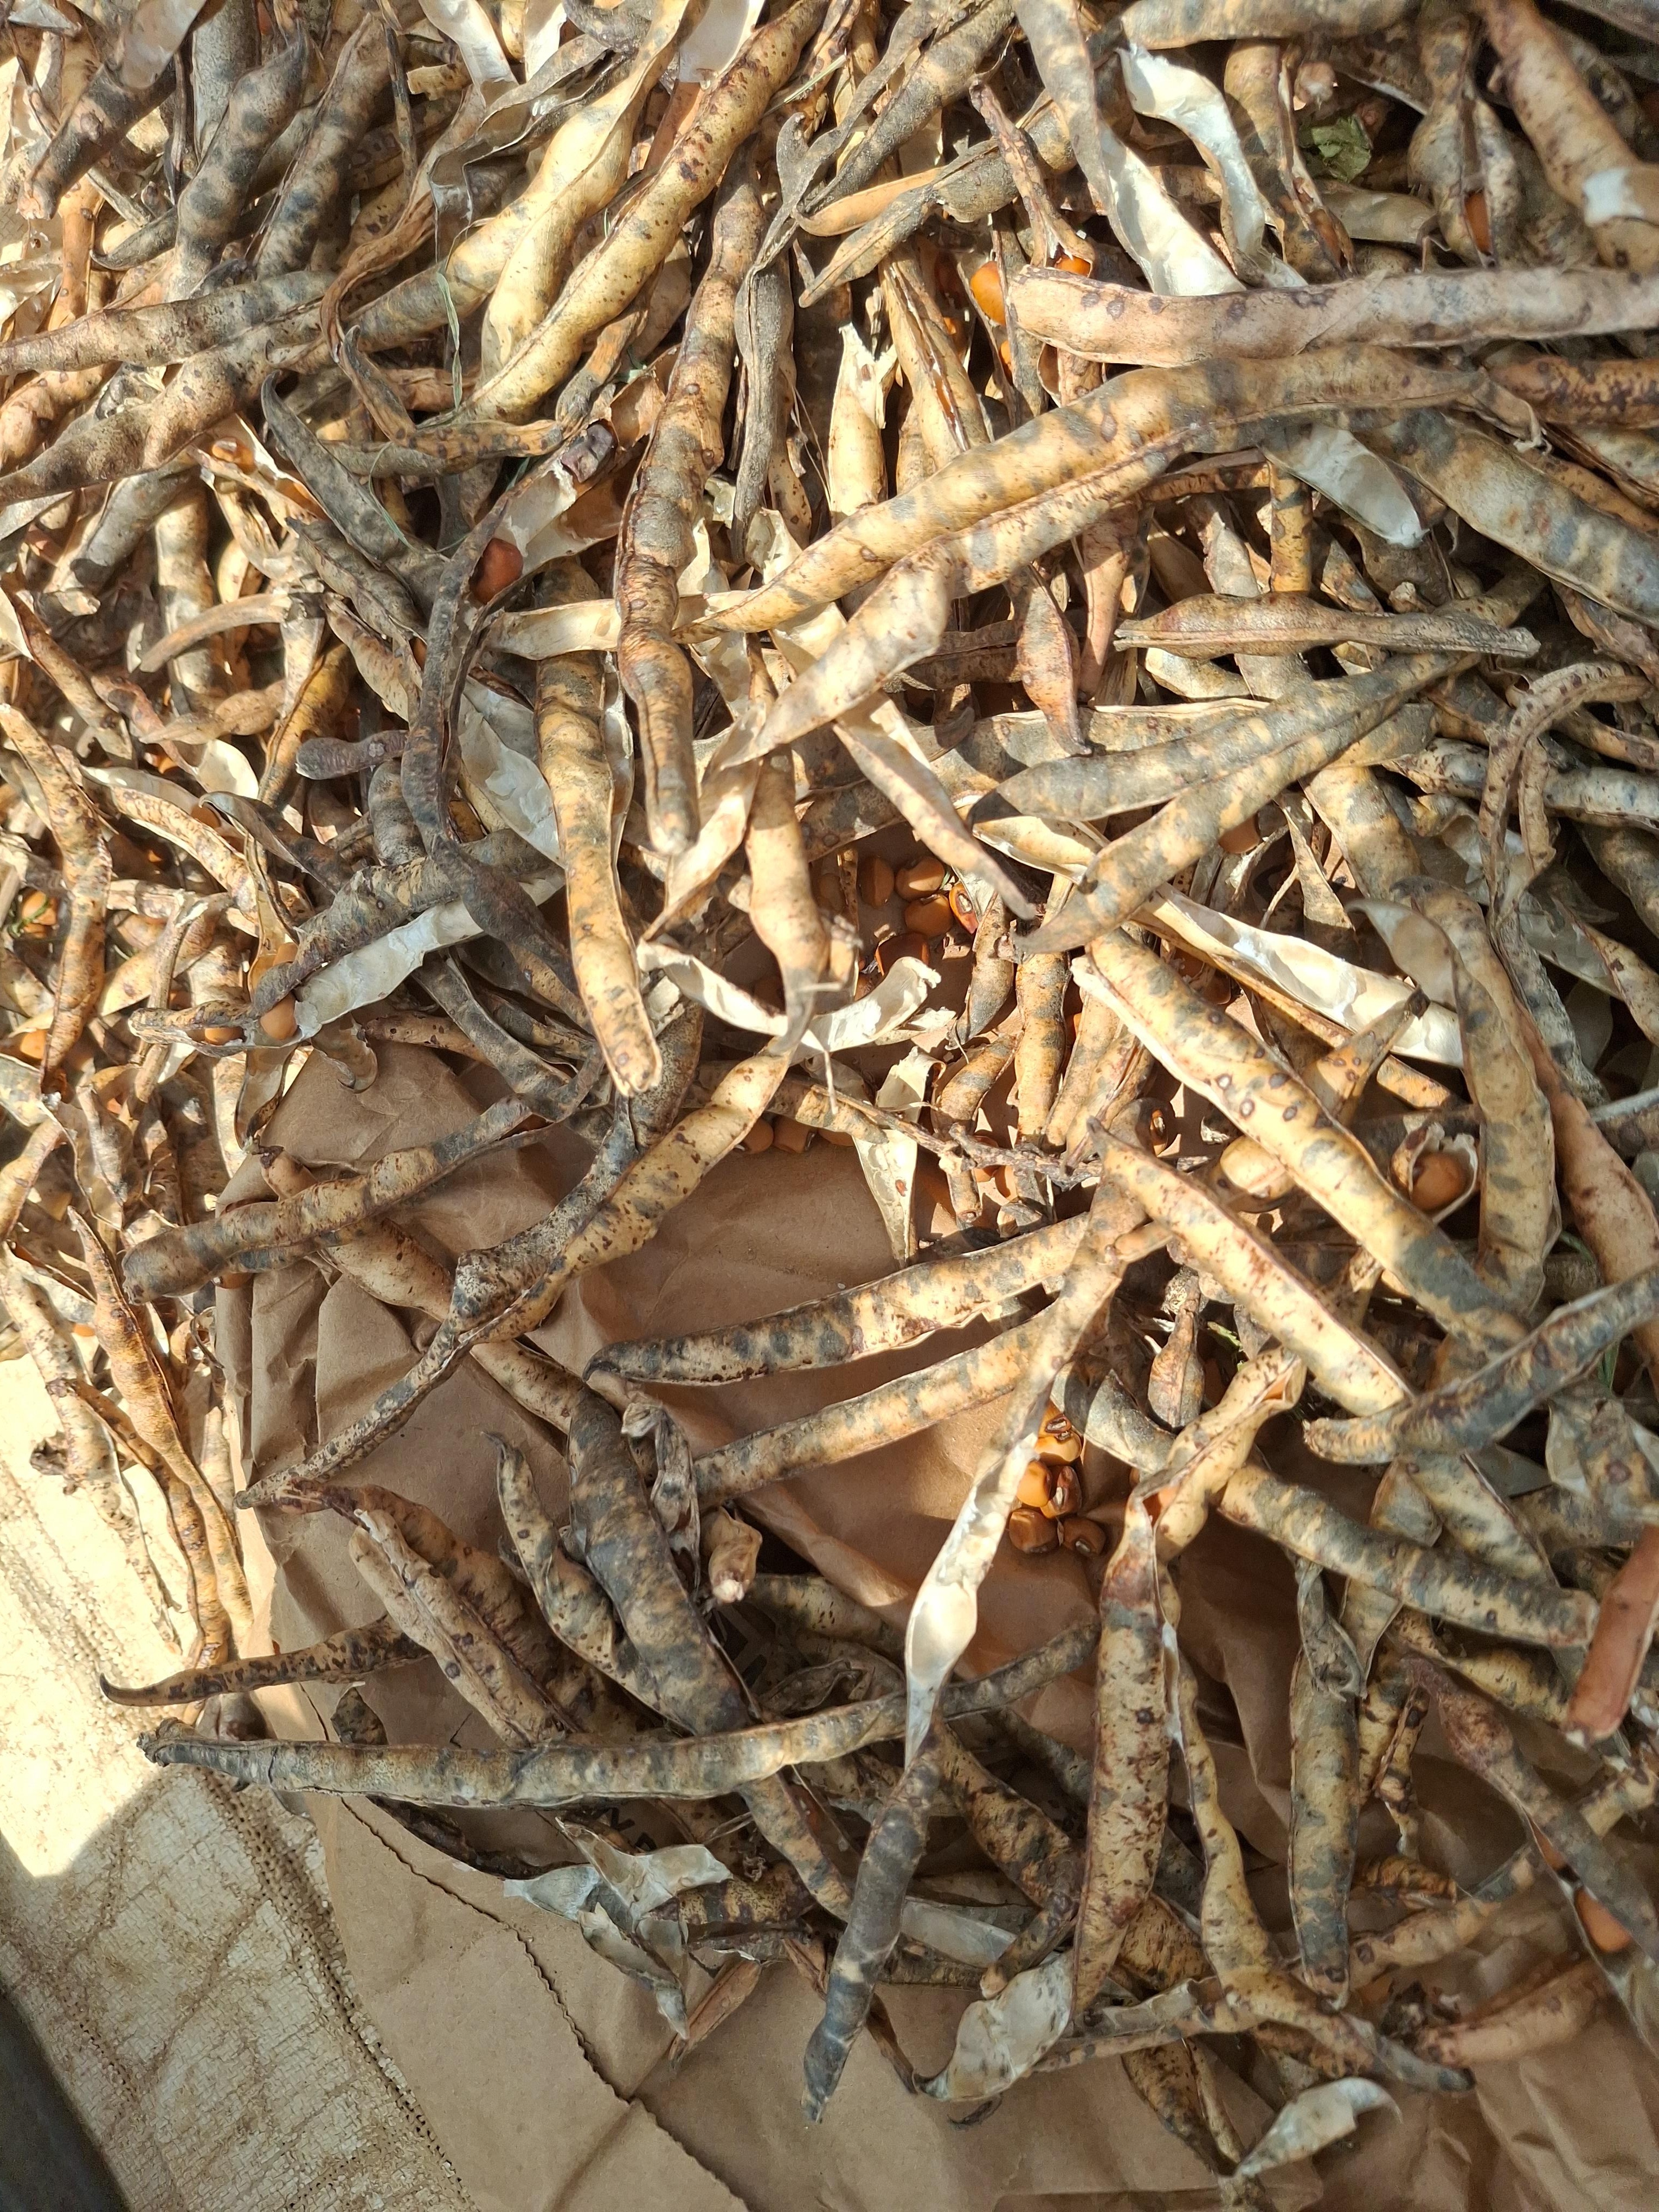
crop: cowpea
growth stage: harvest
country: Nigeria
